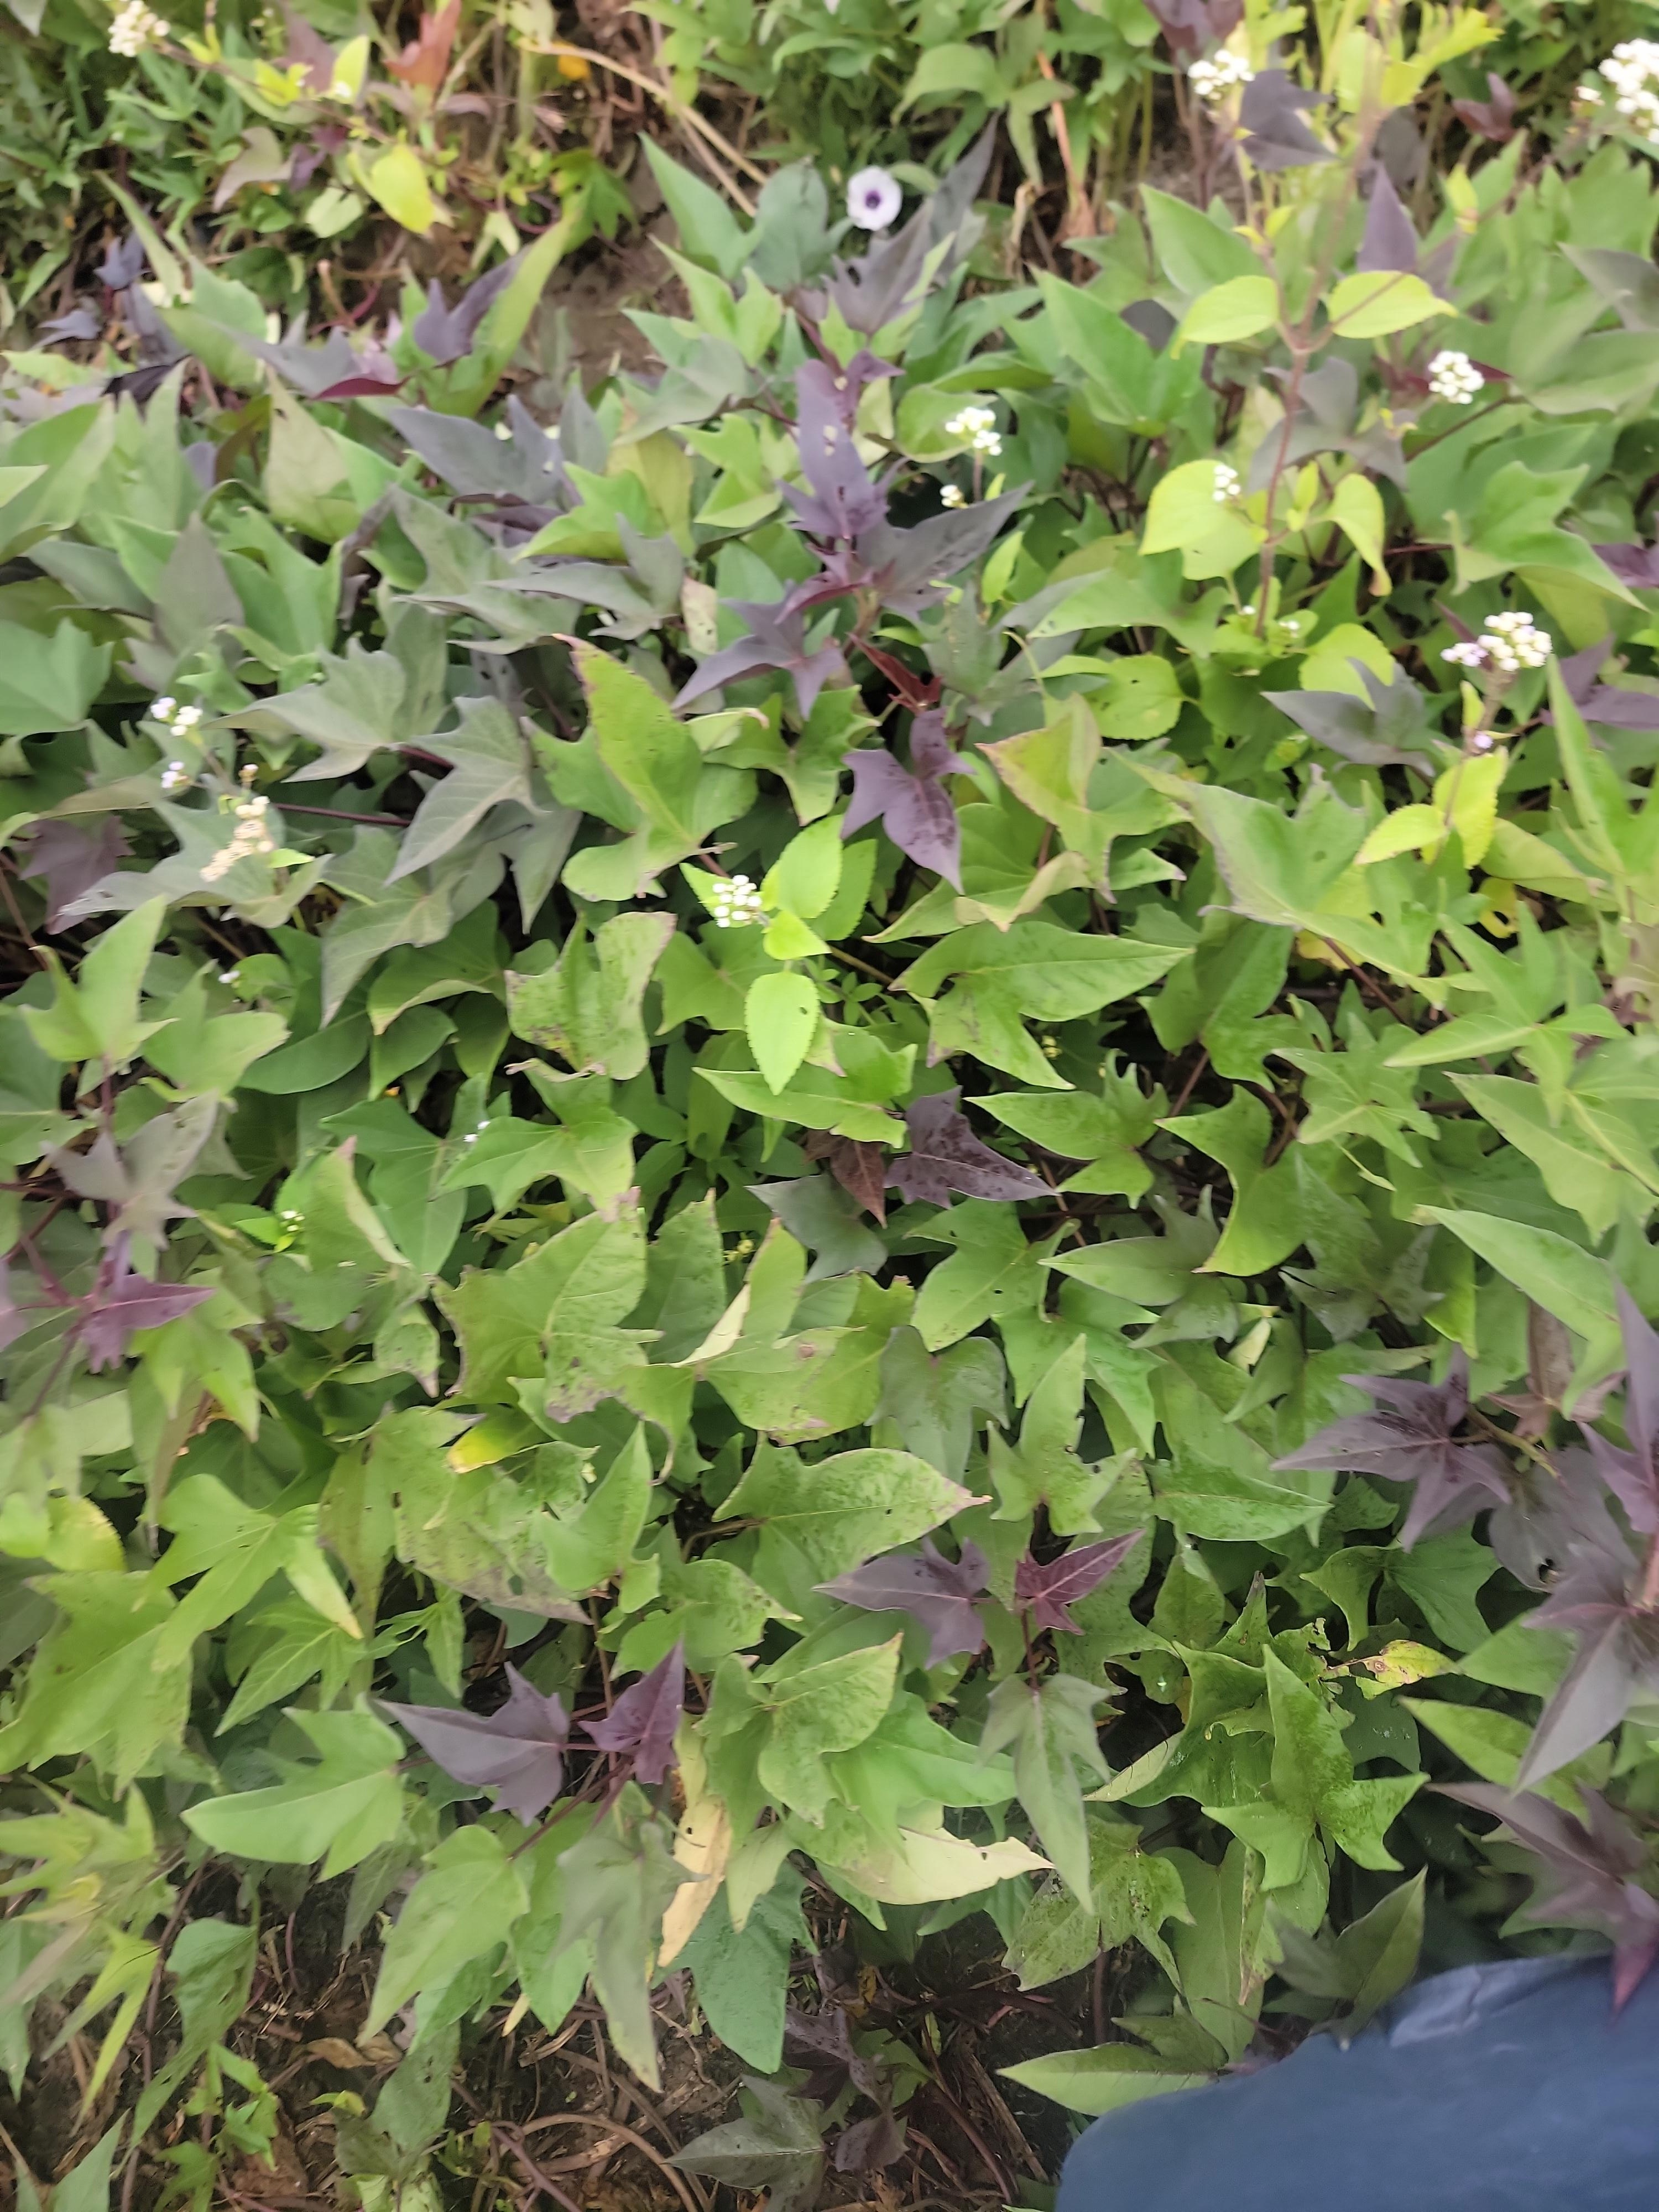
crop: sweet potato
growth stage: flowering
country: Tanzania
